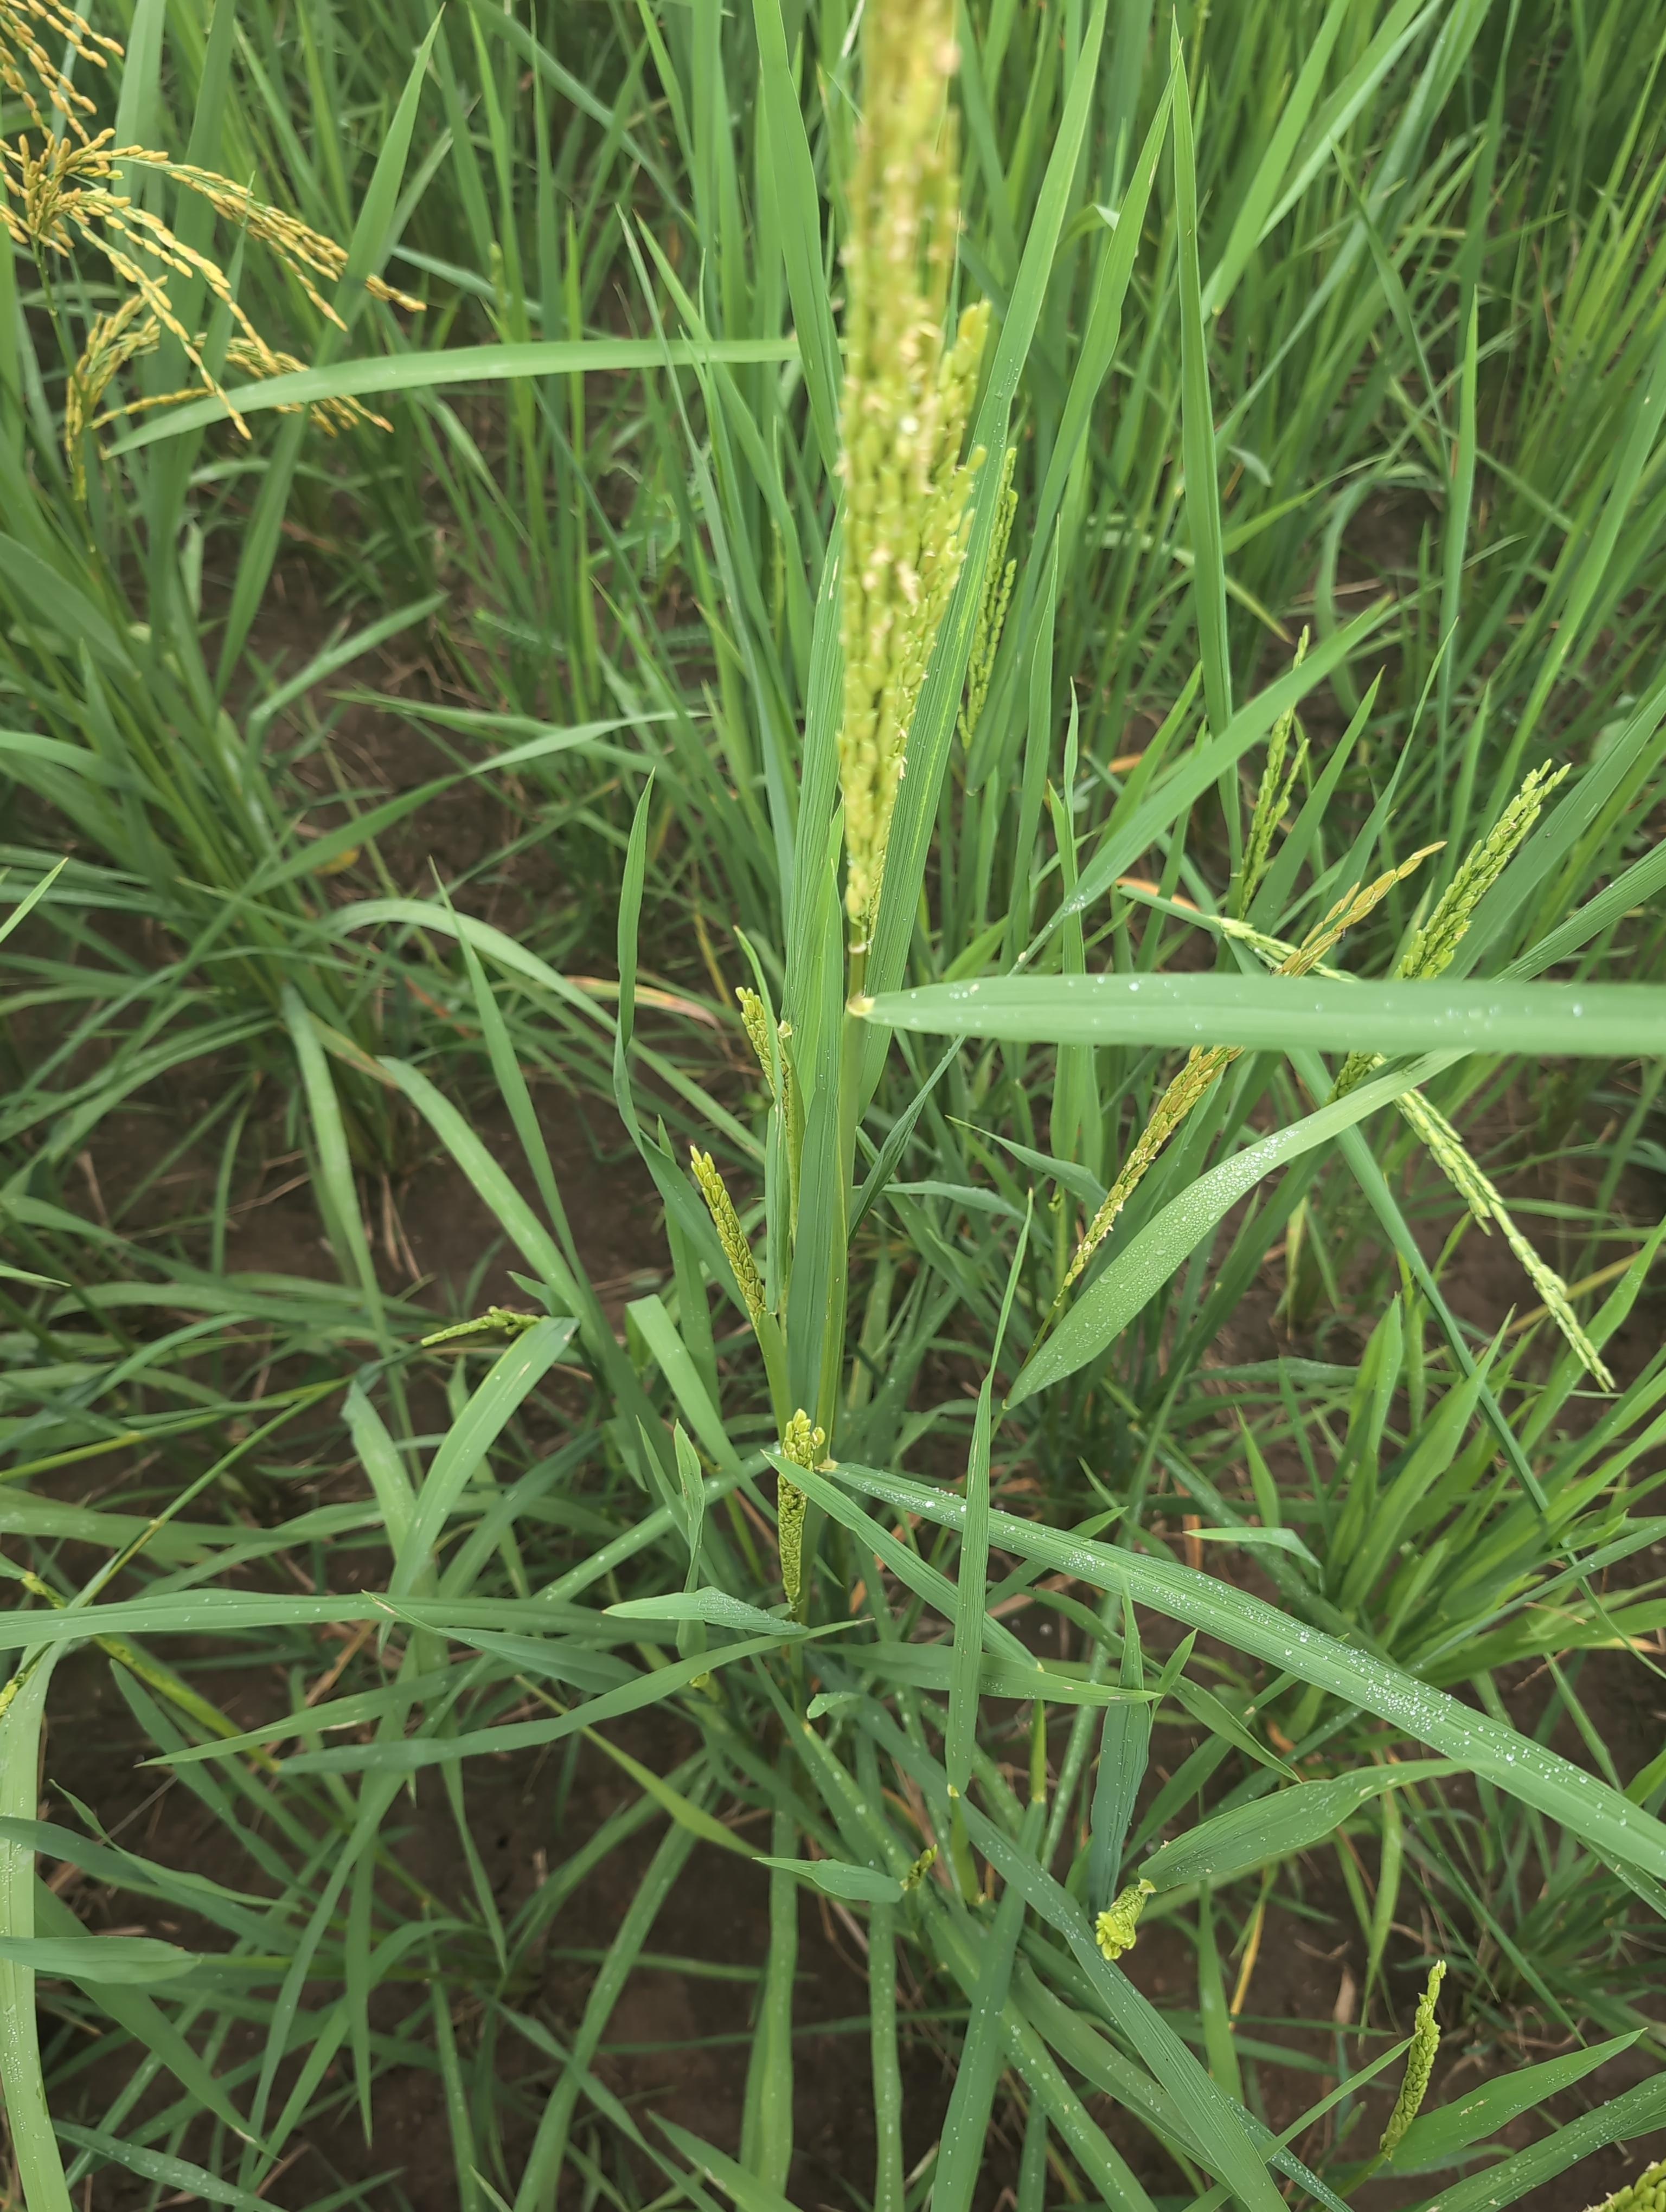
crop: rice
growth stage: stage dough
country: Côte d'Ivoire
